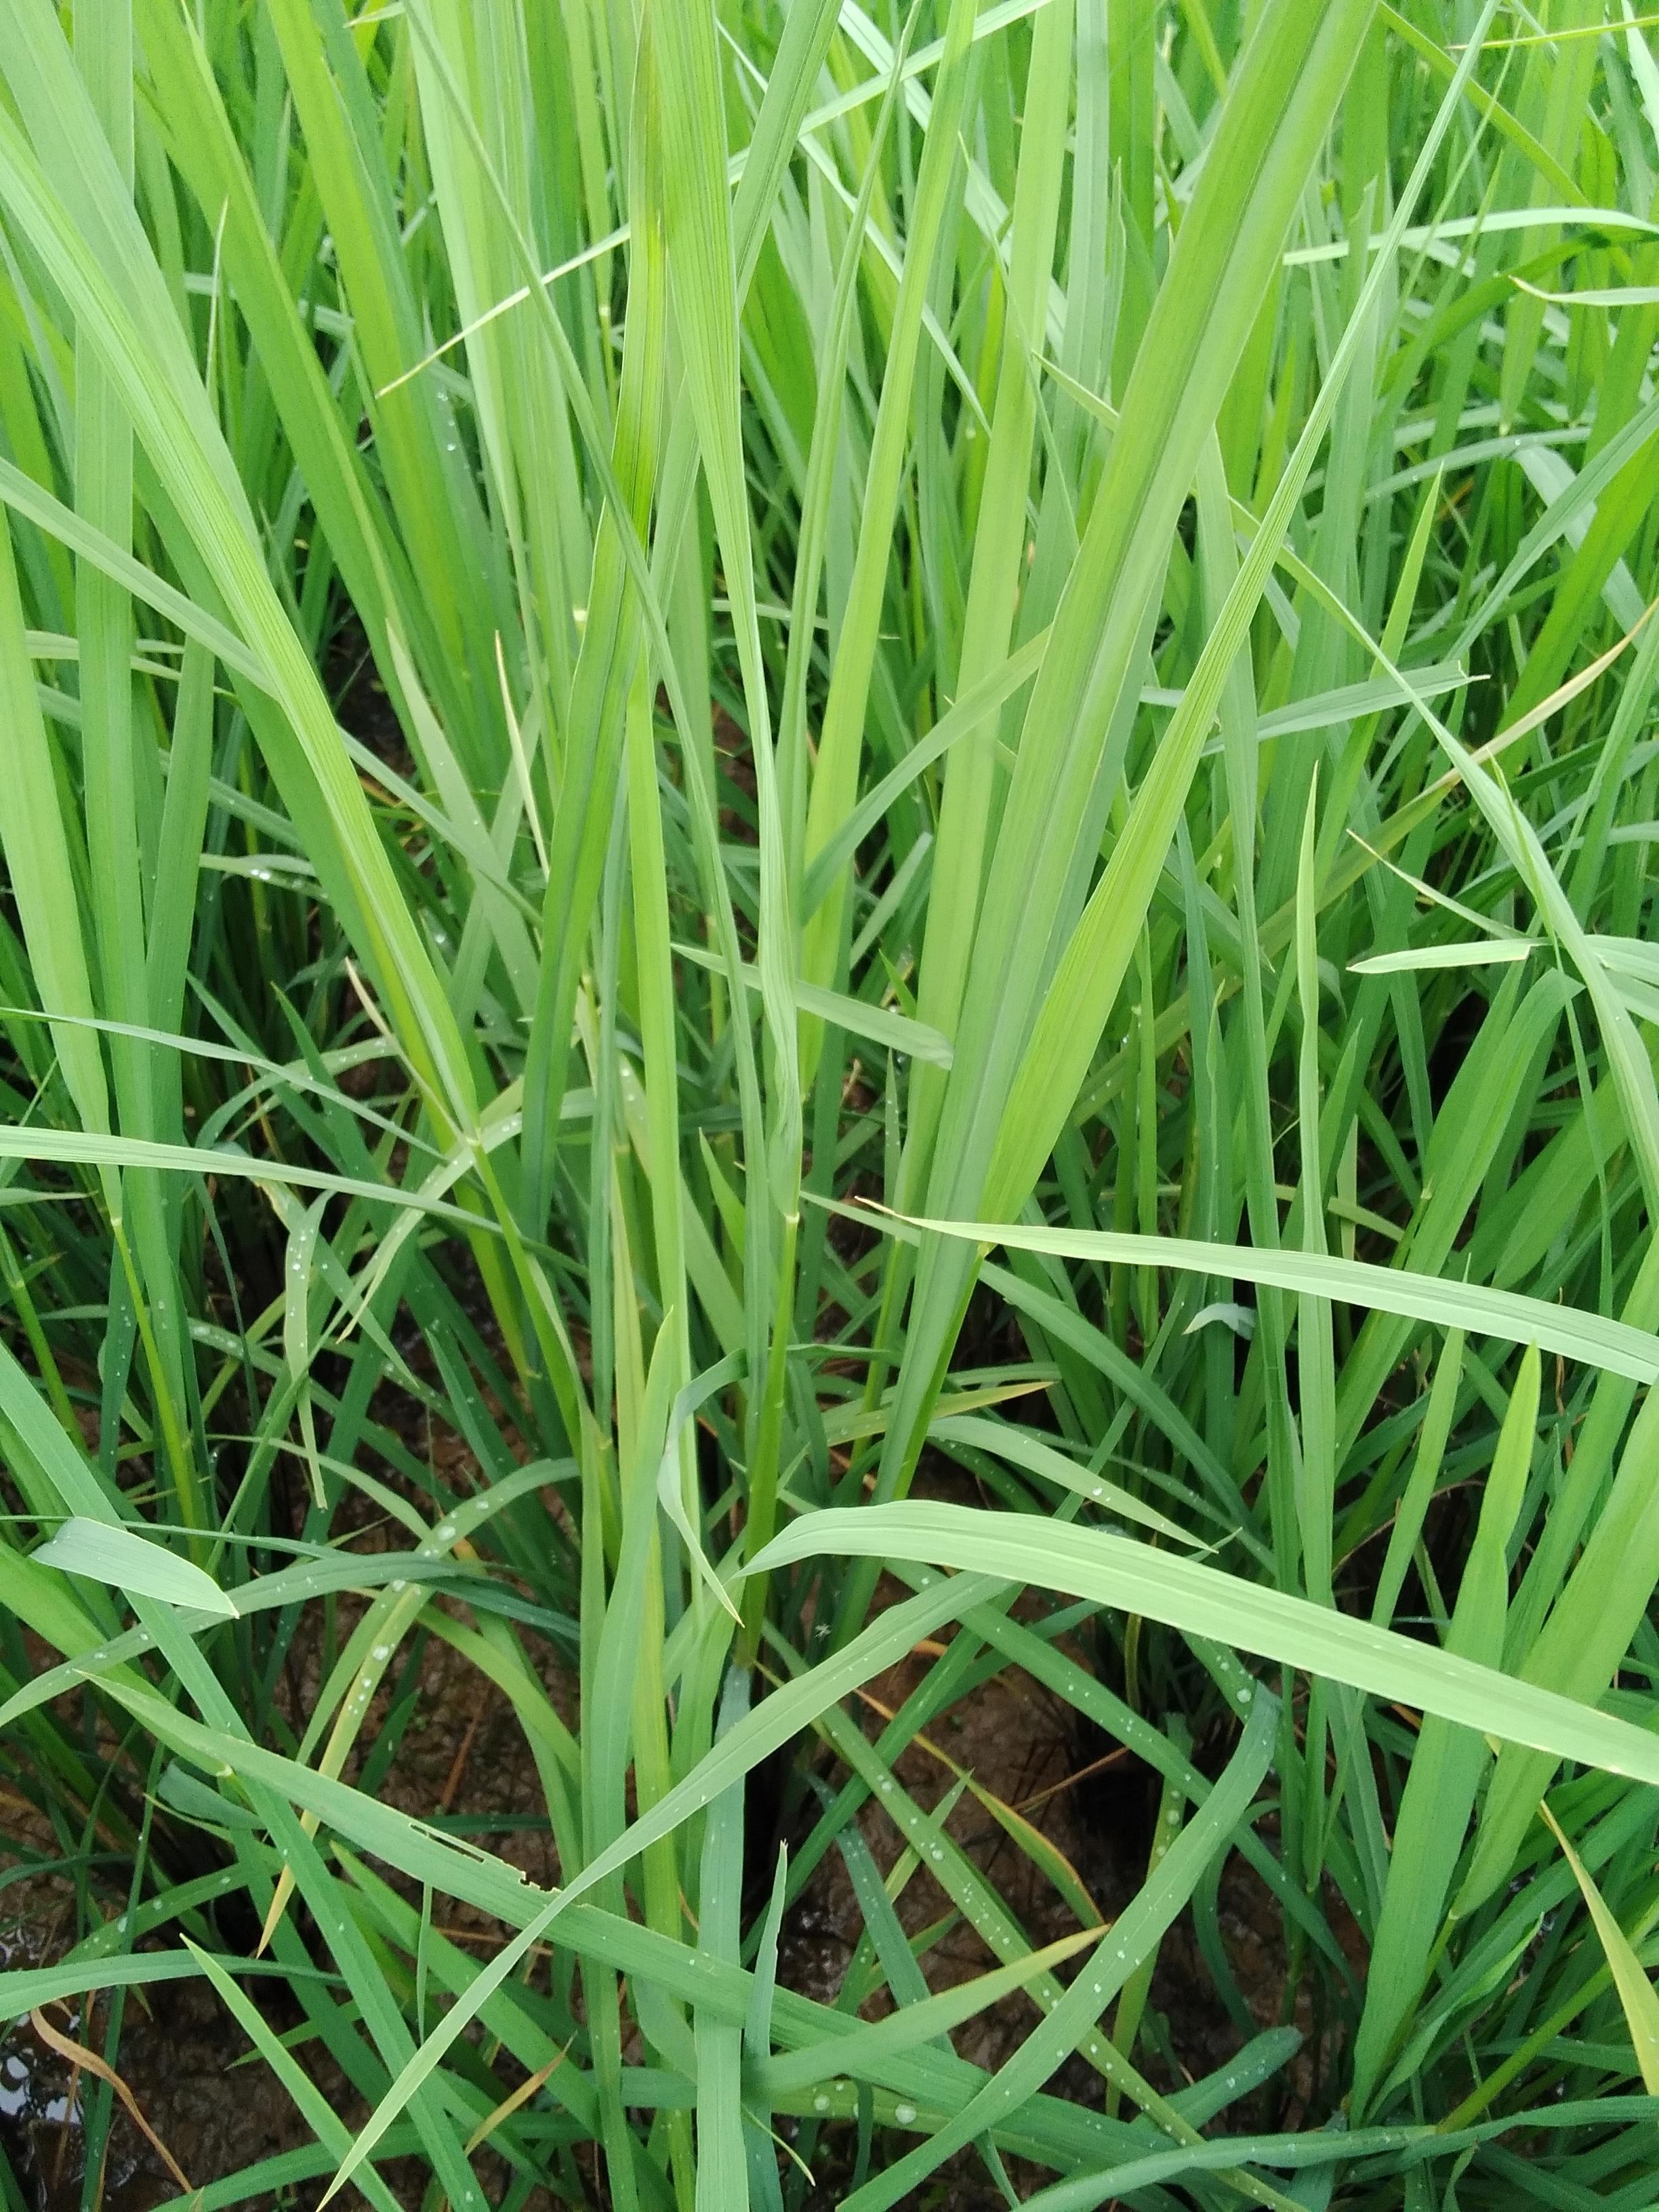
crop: rice
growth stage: booting
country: Nigeria
